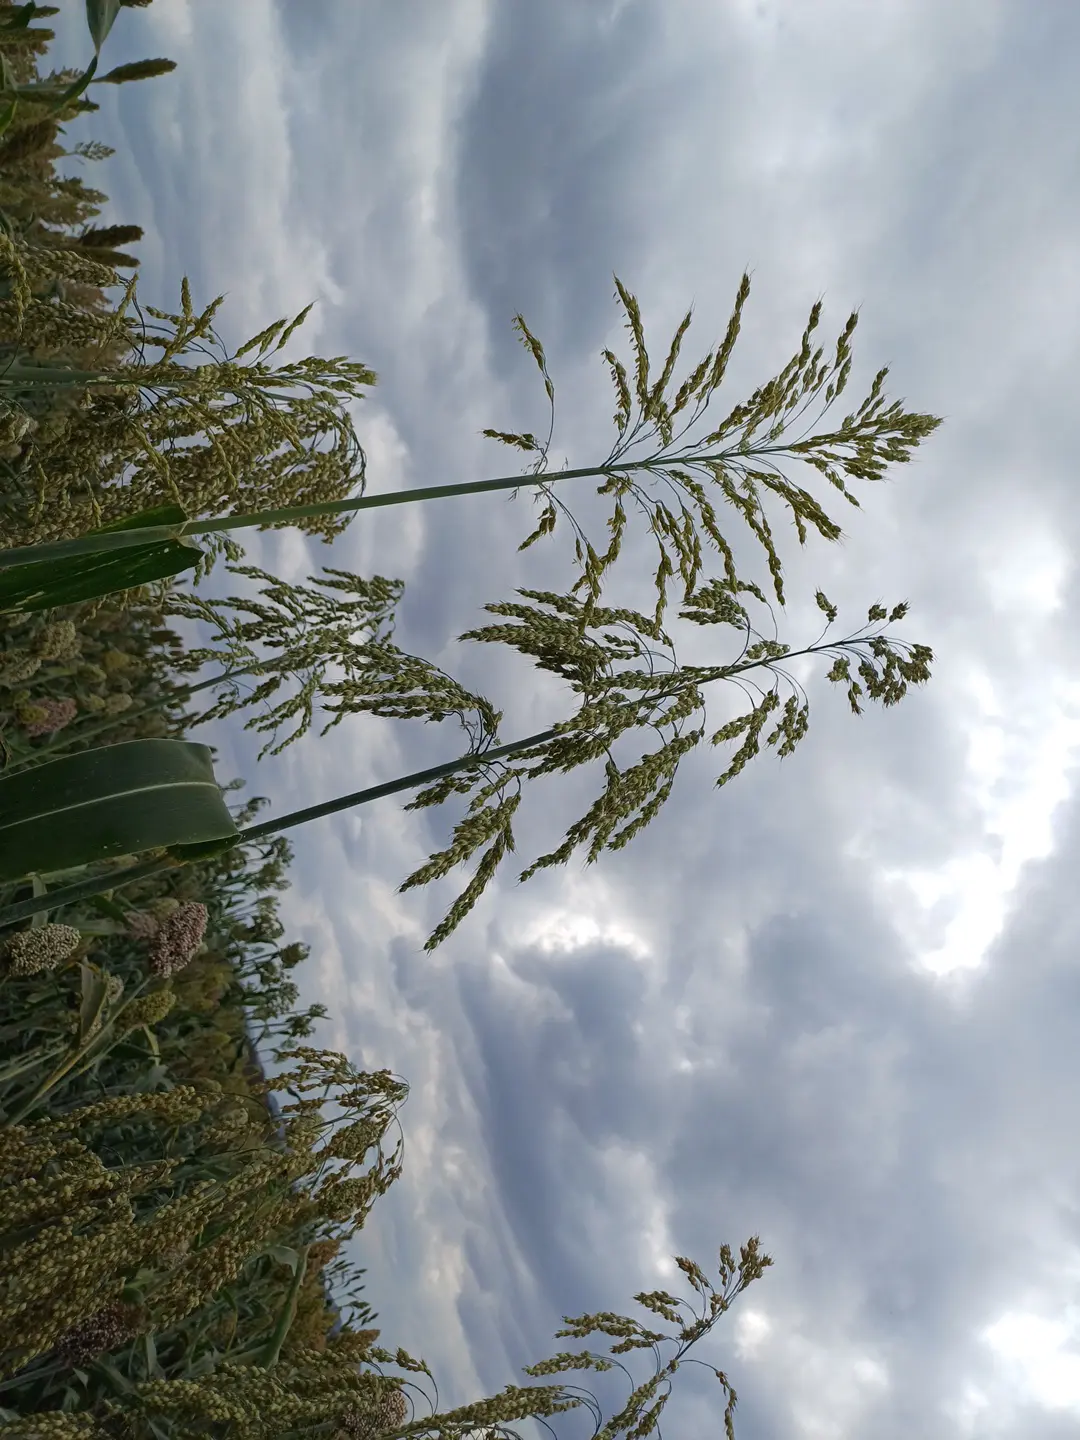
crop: sorghum
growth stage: filling grain
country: Kenya
